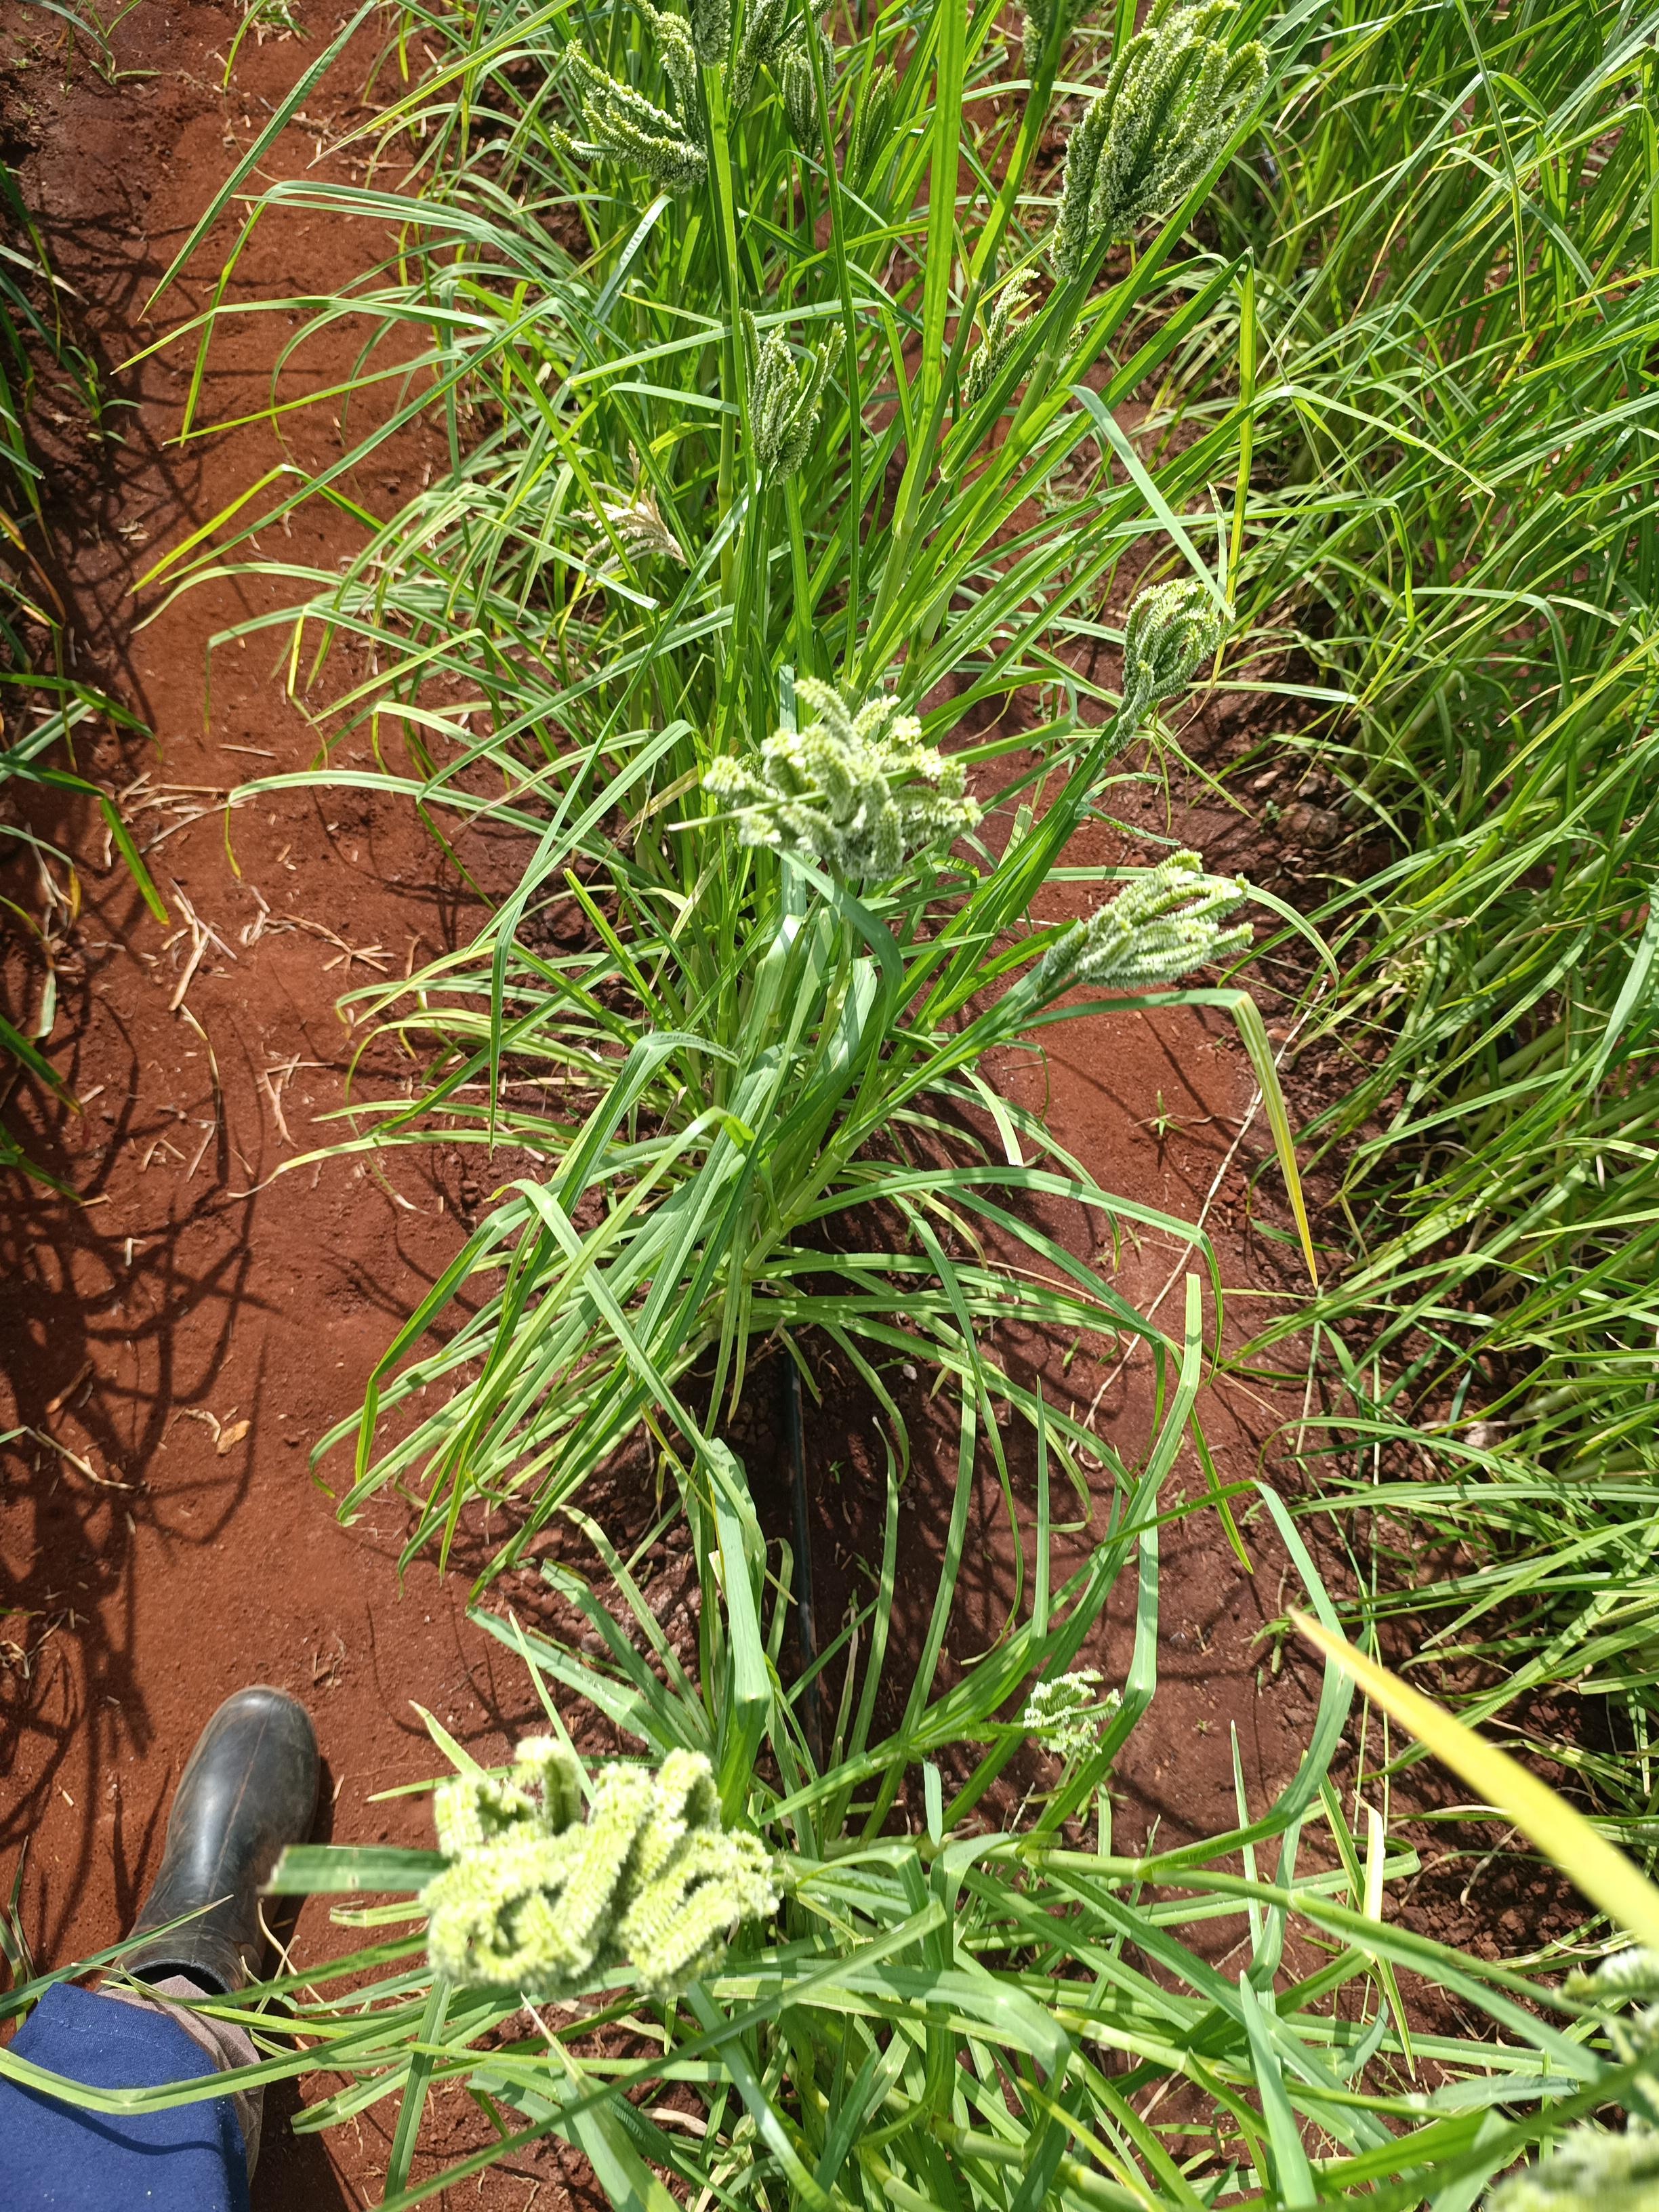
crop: finger millet
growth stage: filling grain
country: Kenya
